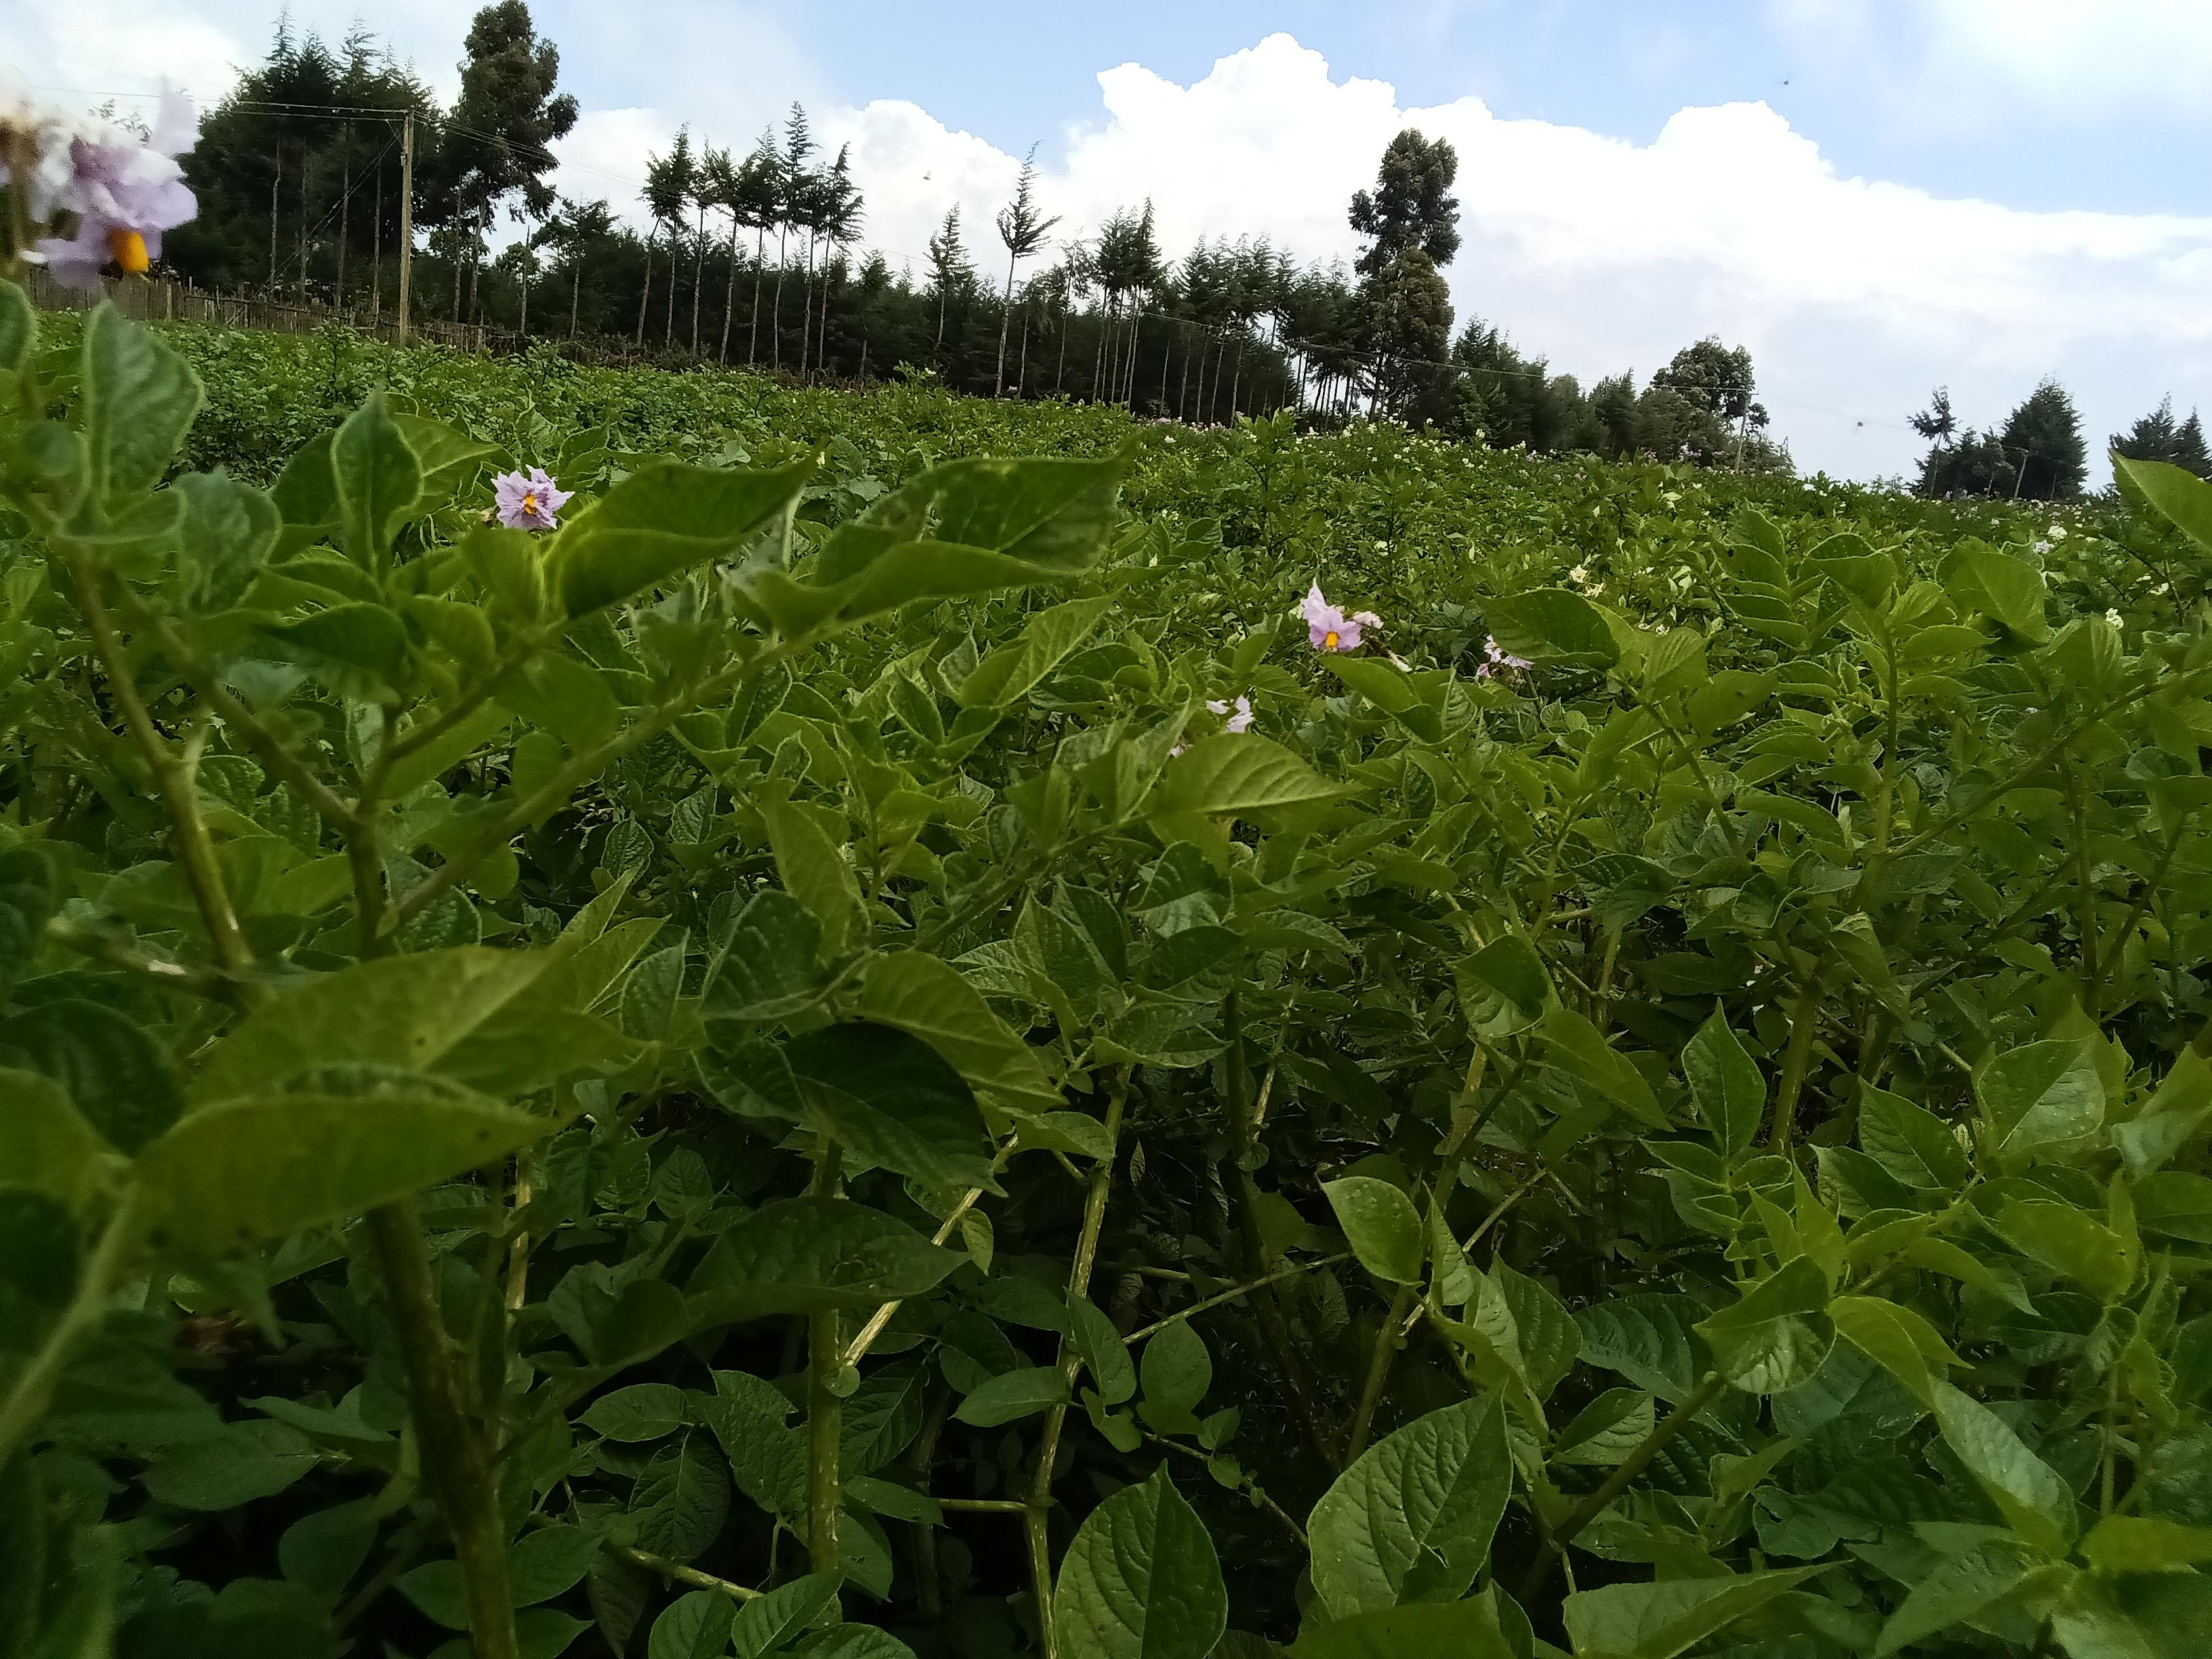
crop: potato
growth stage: flowering
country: Kenya
